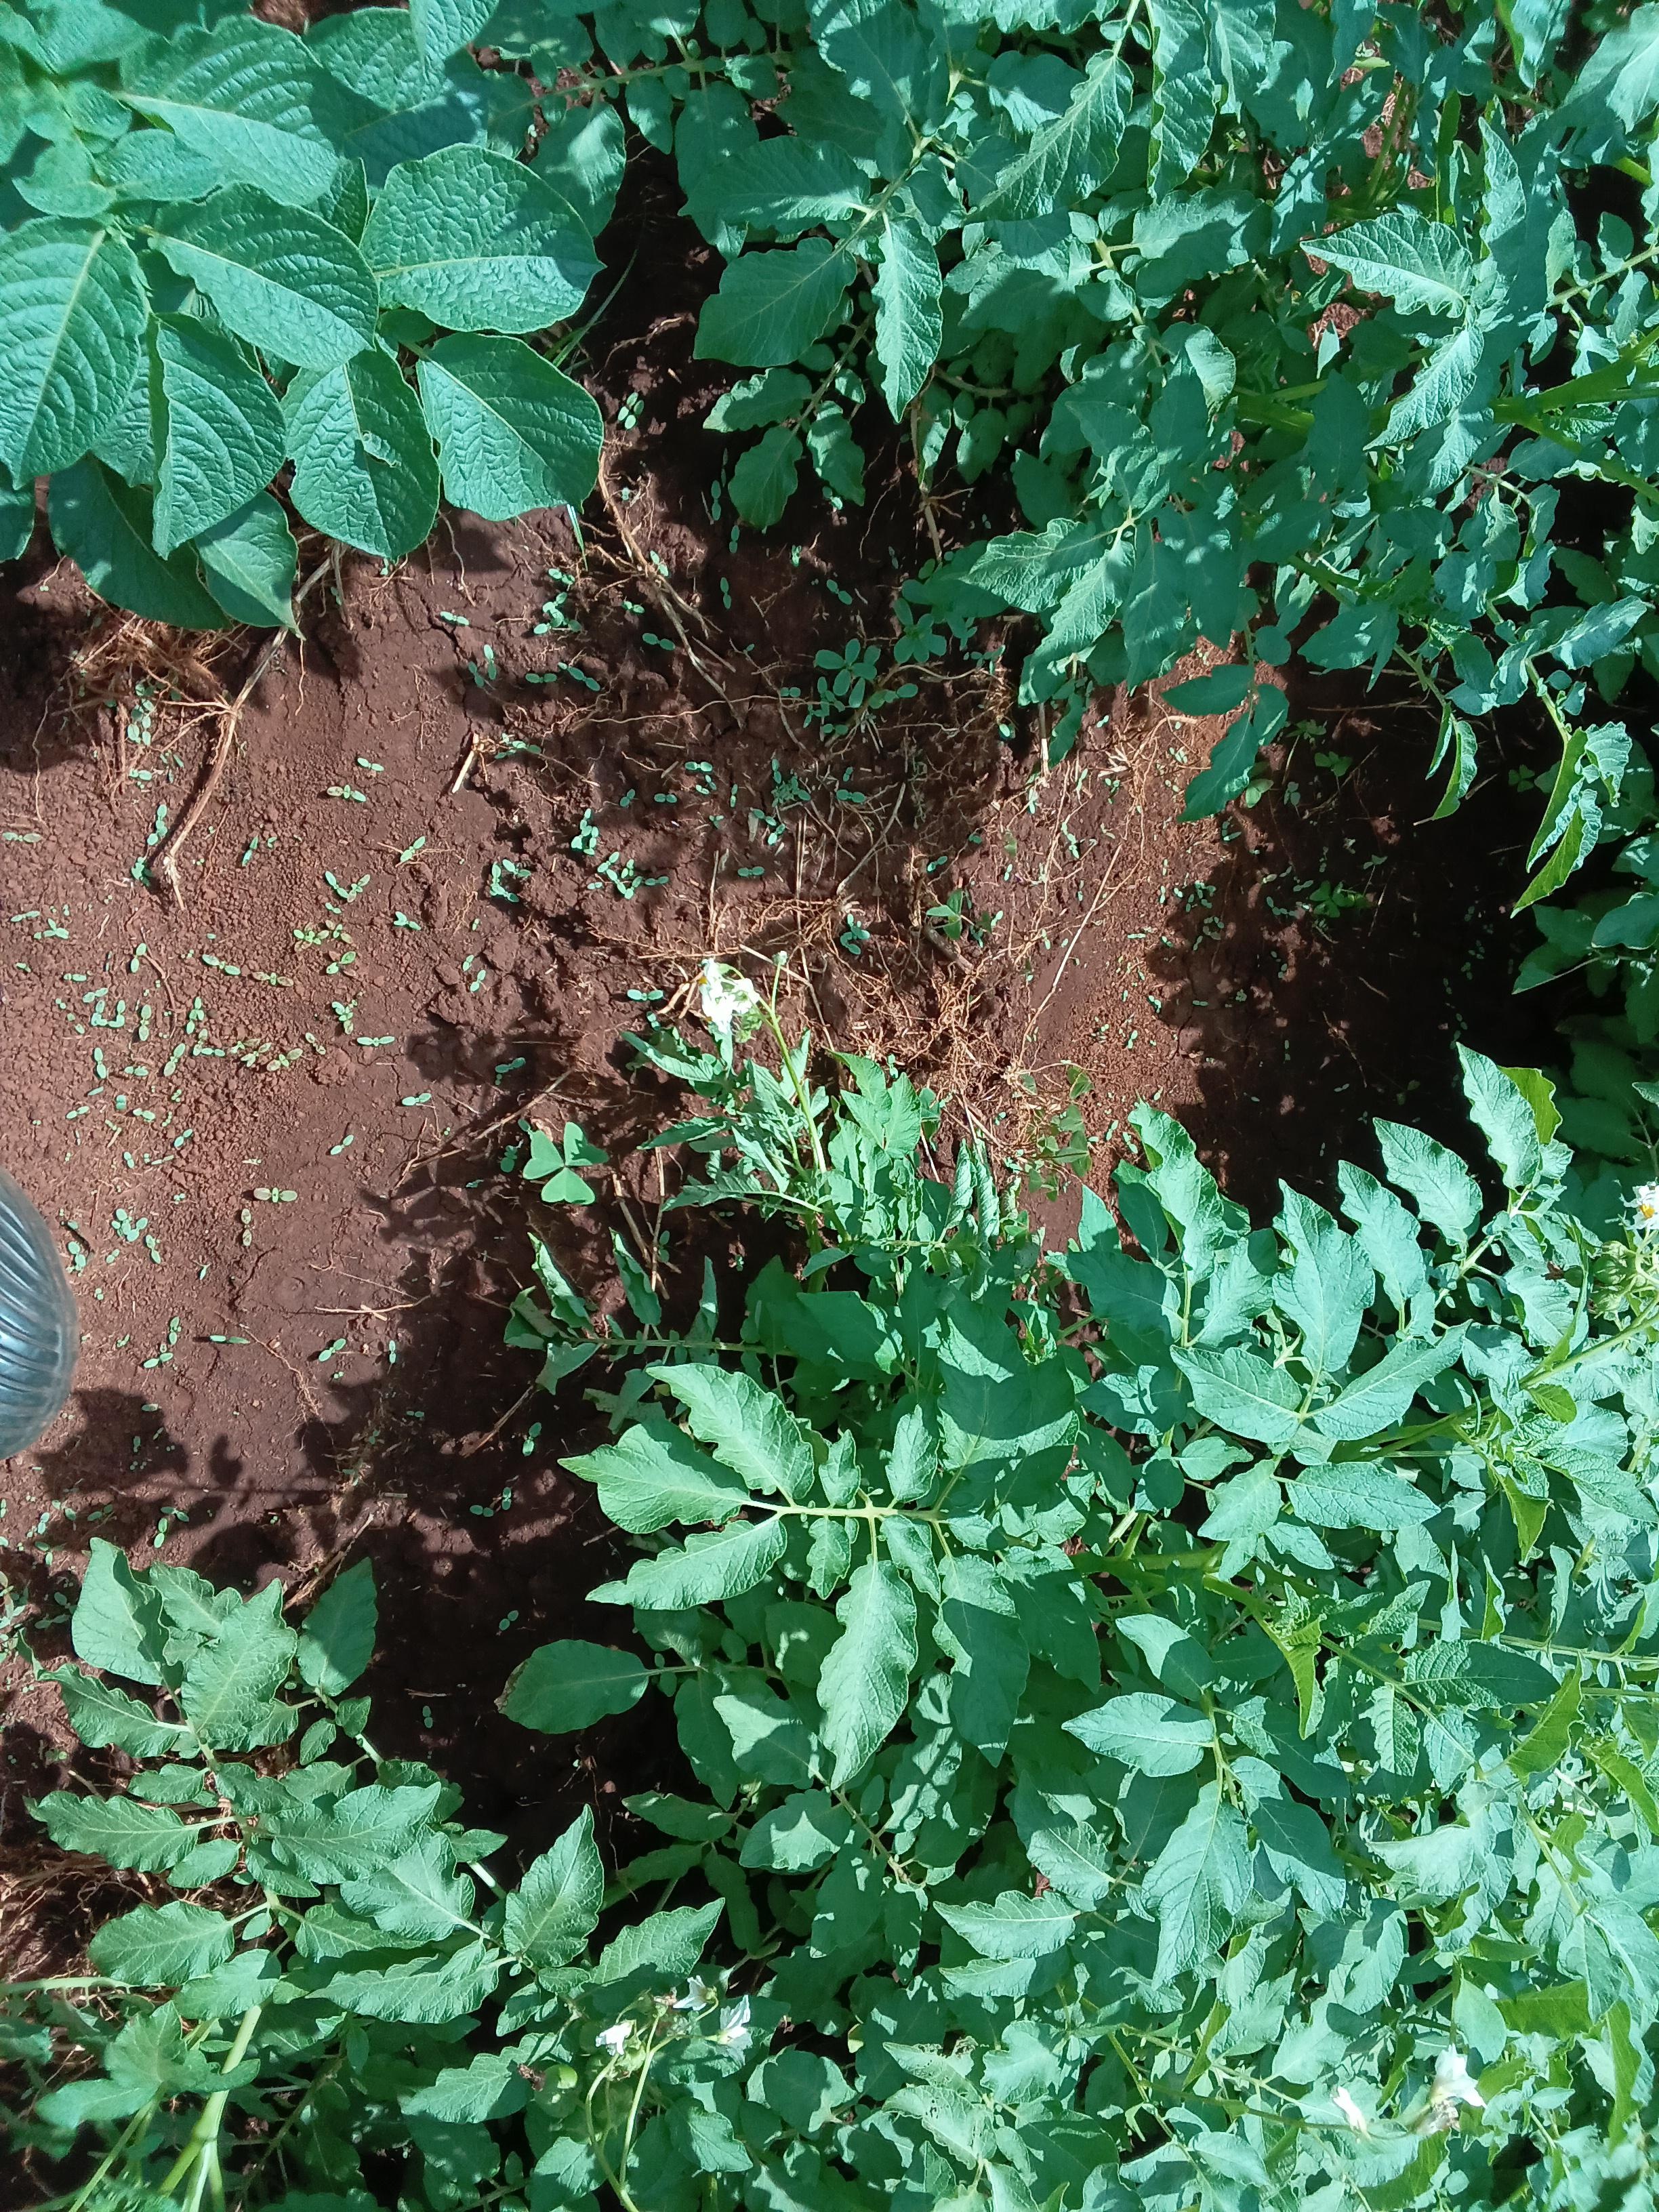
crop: potato
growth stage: flowering
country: Kenya
